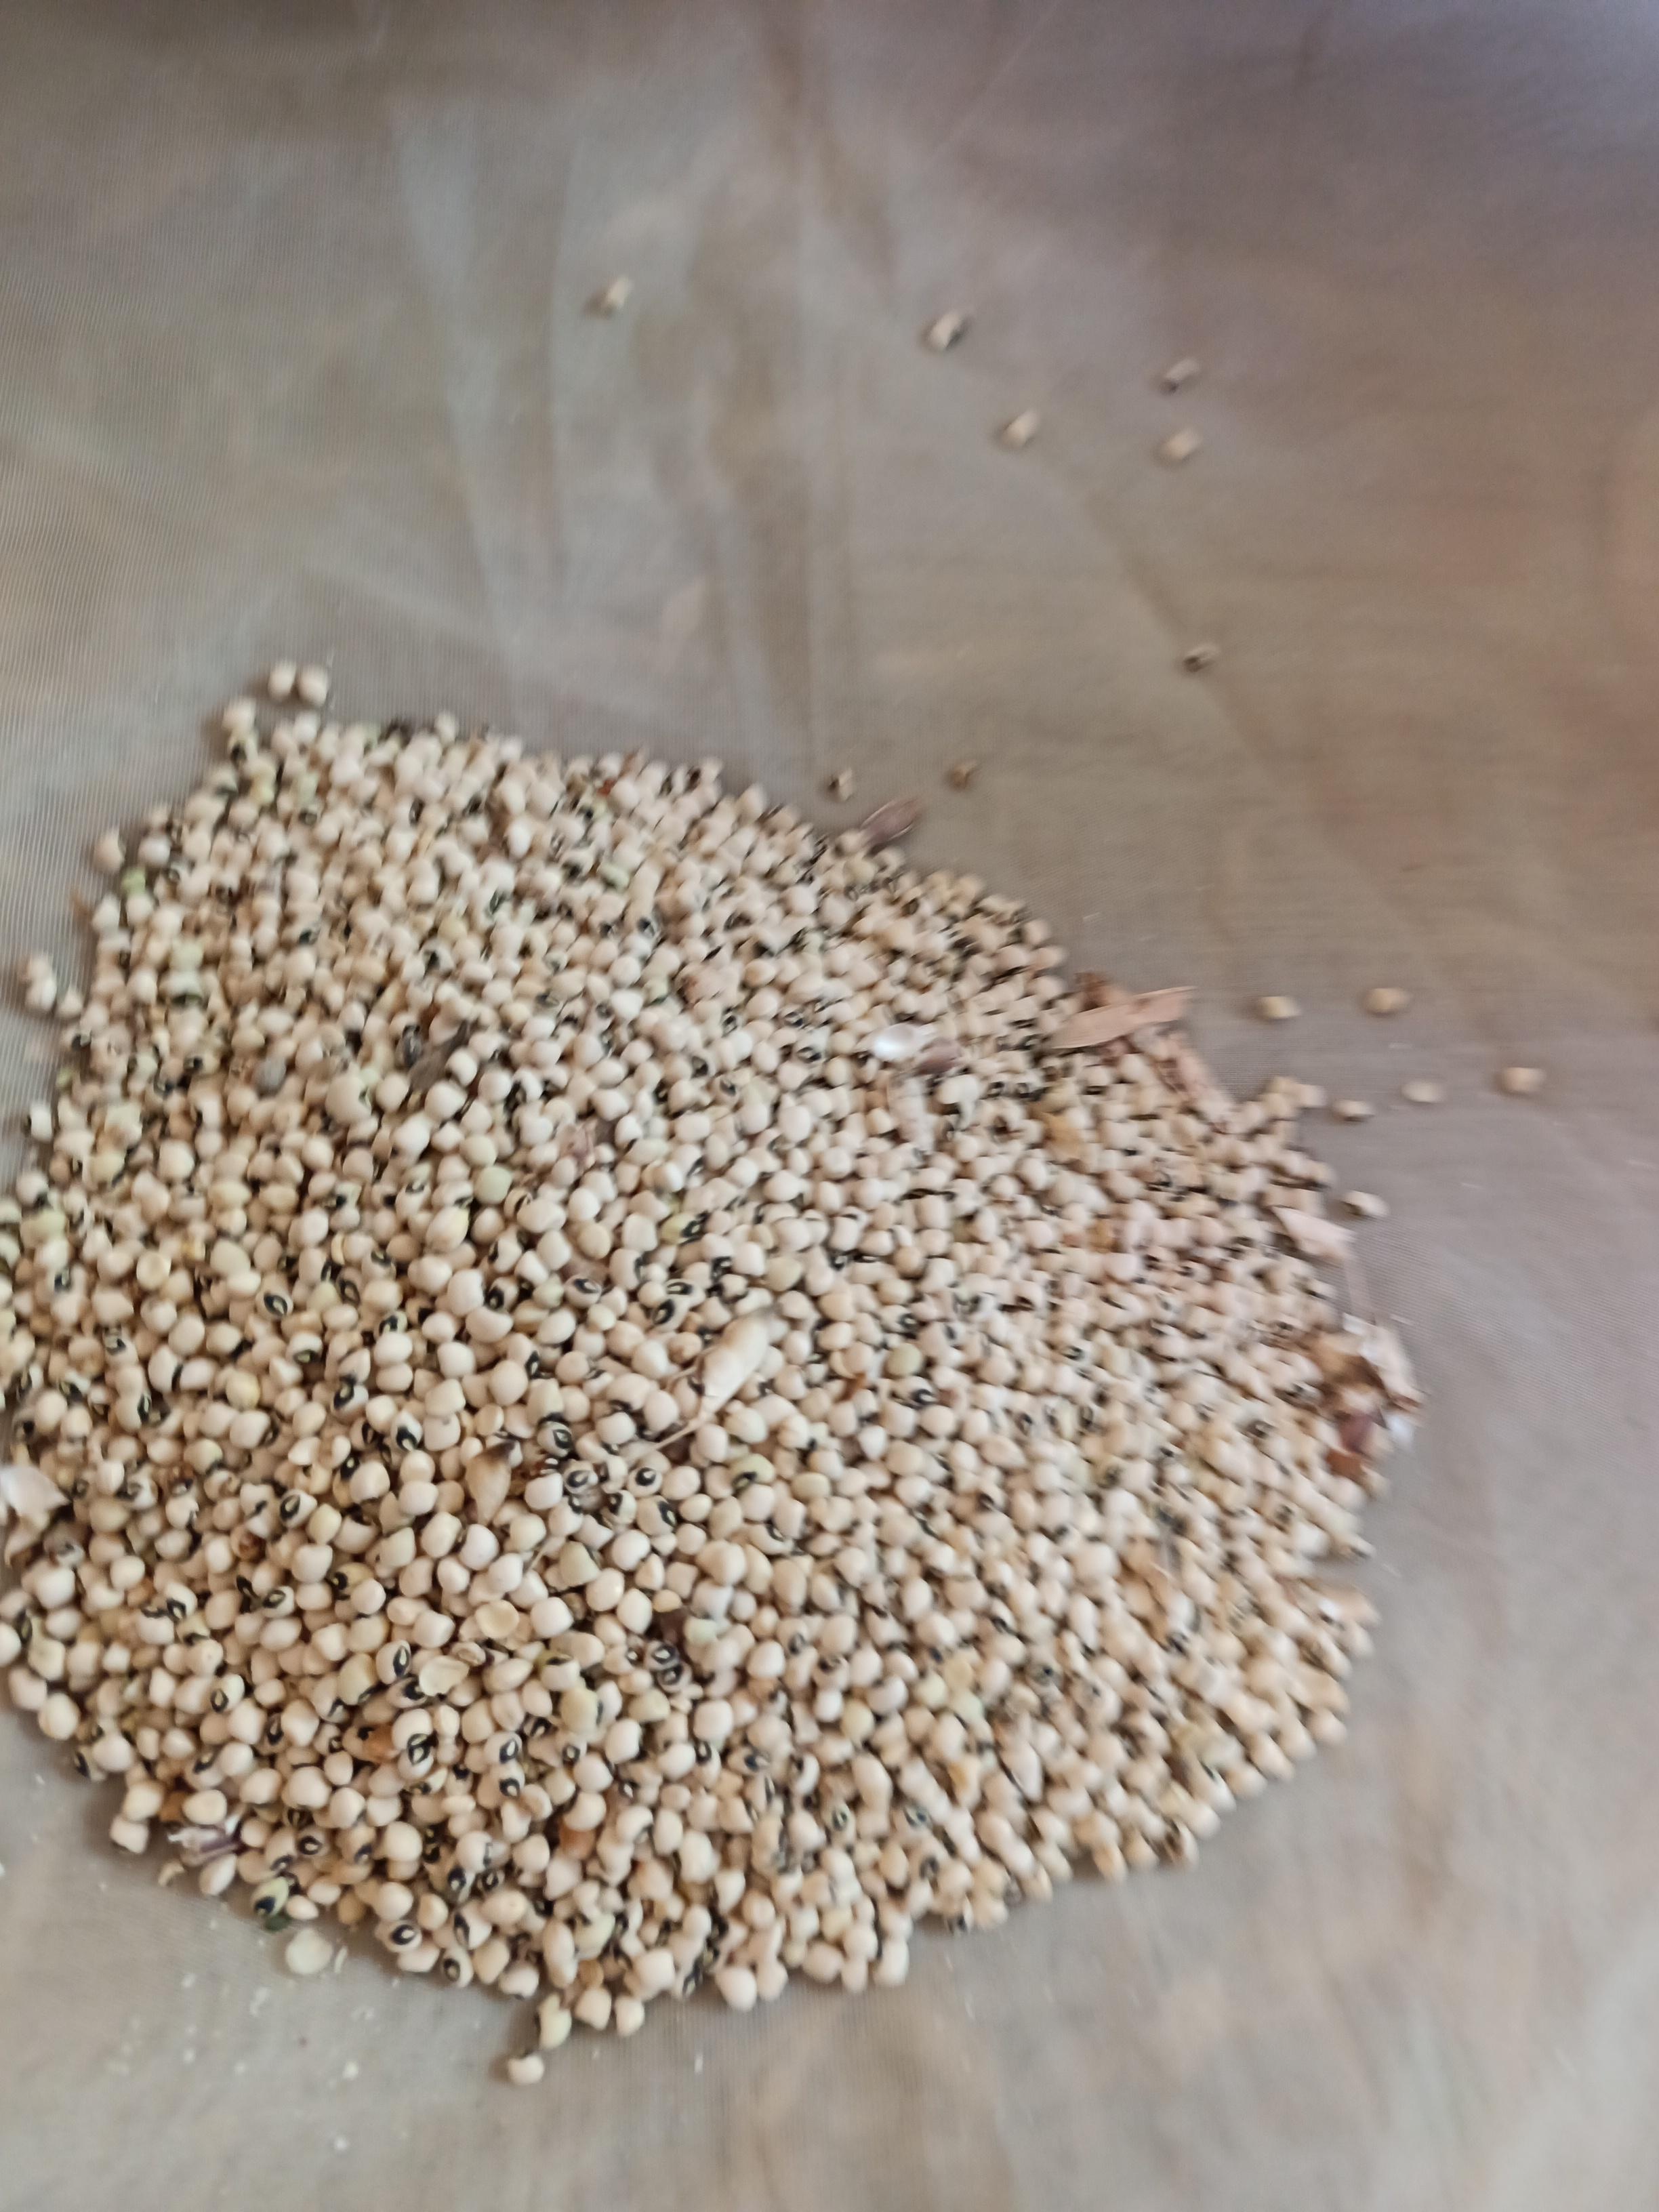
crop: cowpea
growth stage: harvest
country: Nigeria
